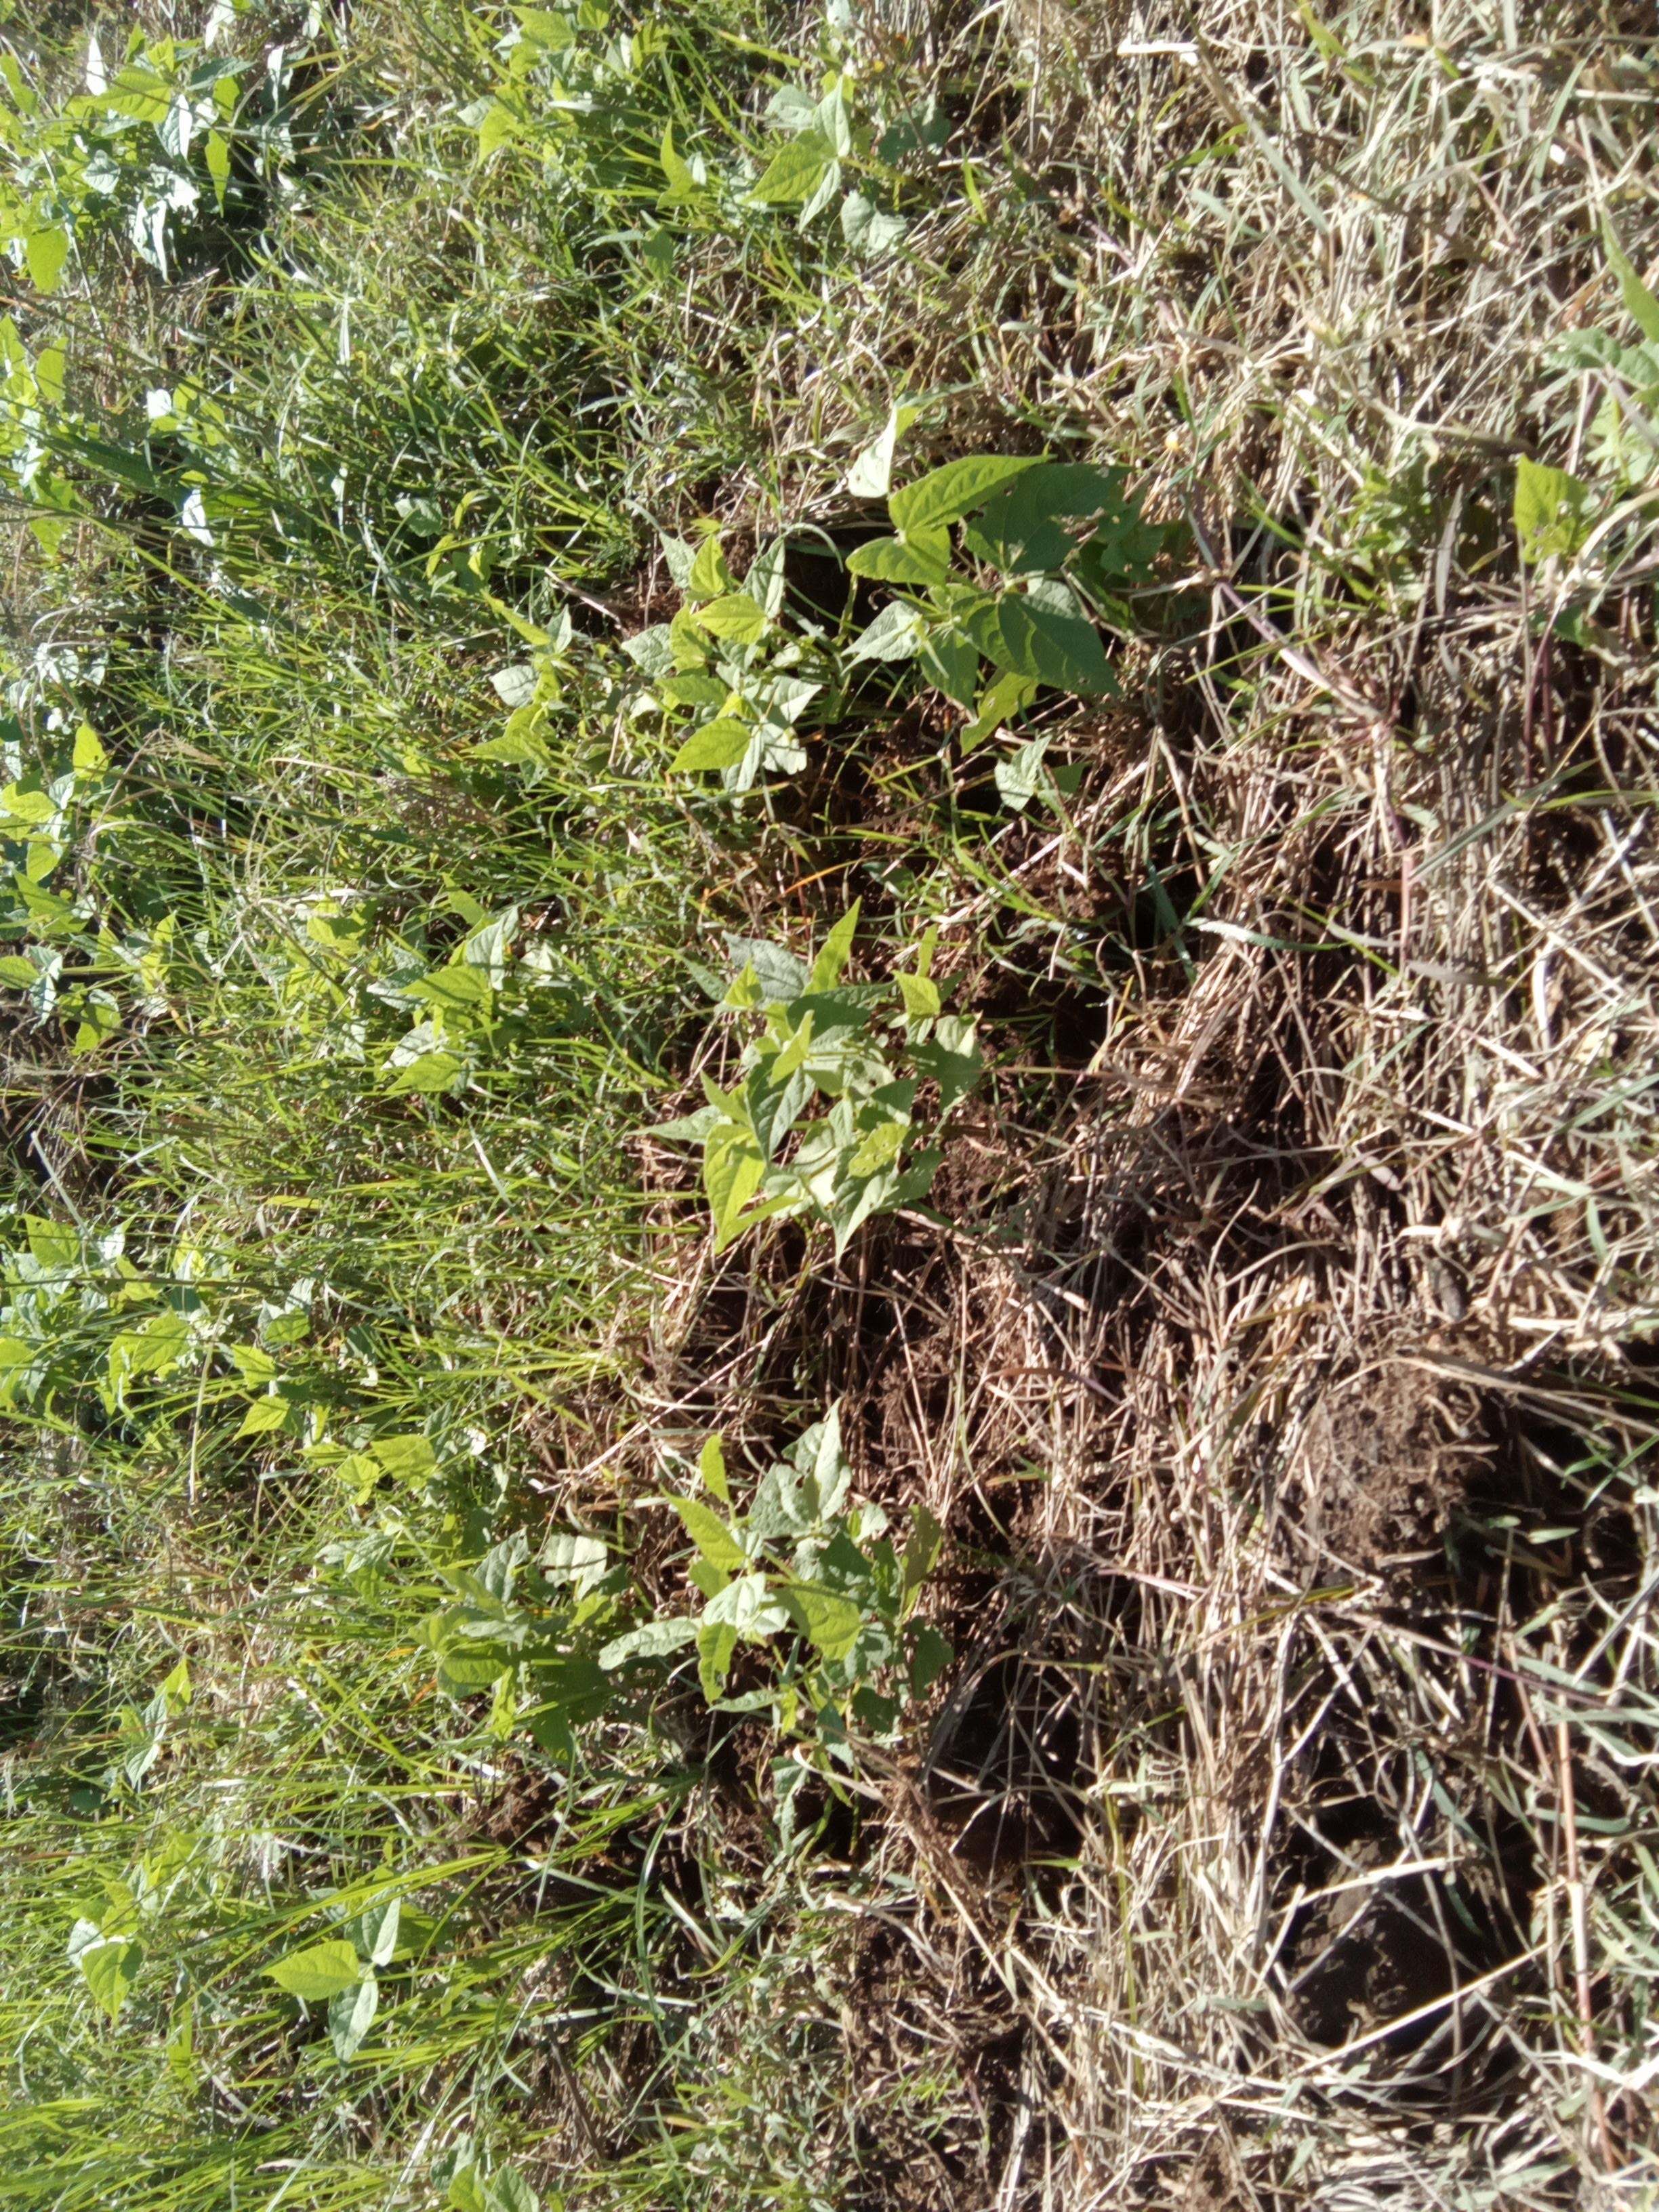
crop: common bean
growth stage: vegetative
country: Kenya
